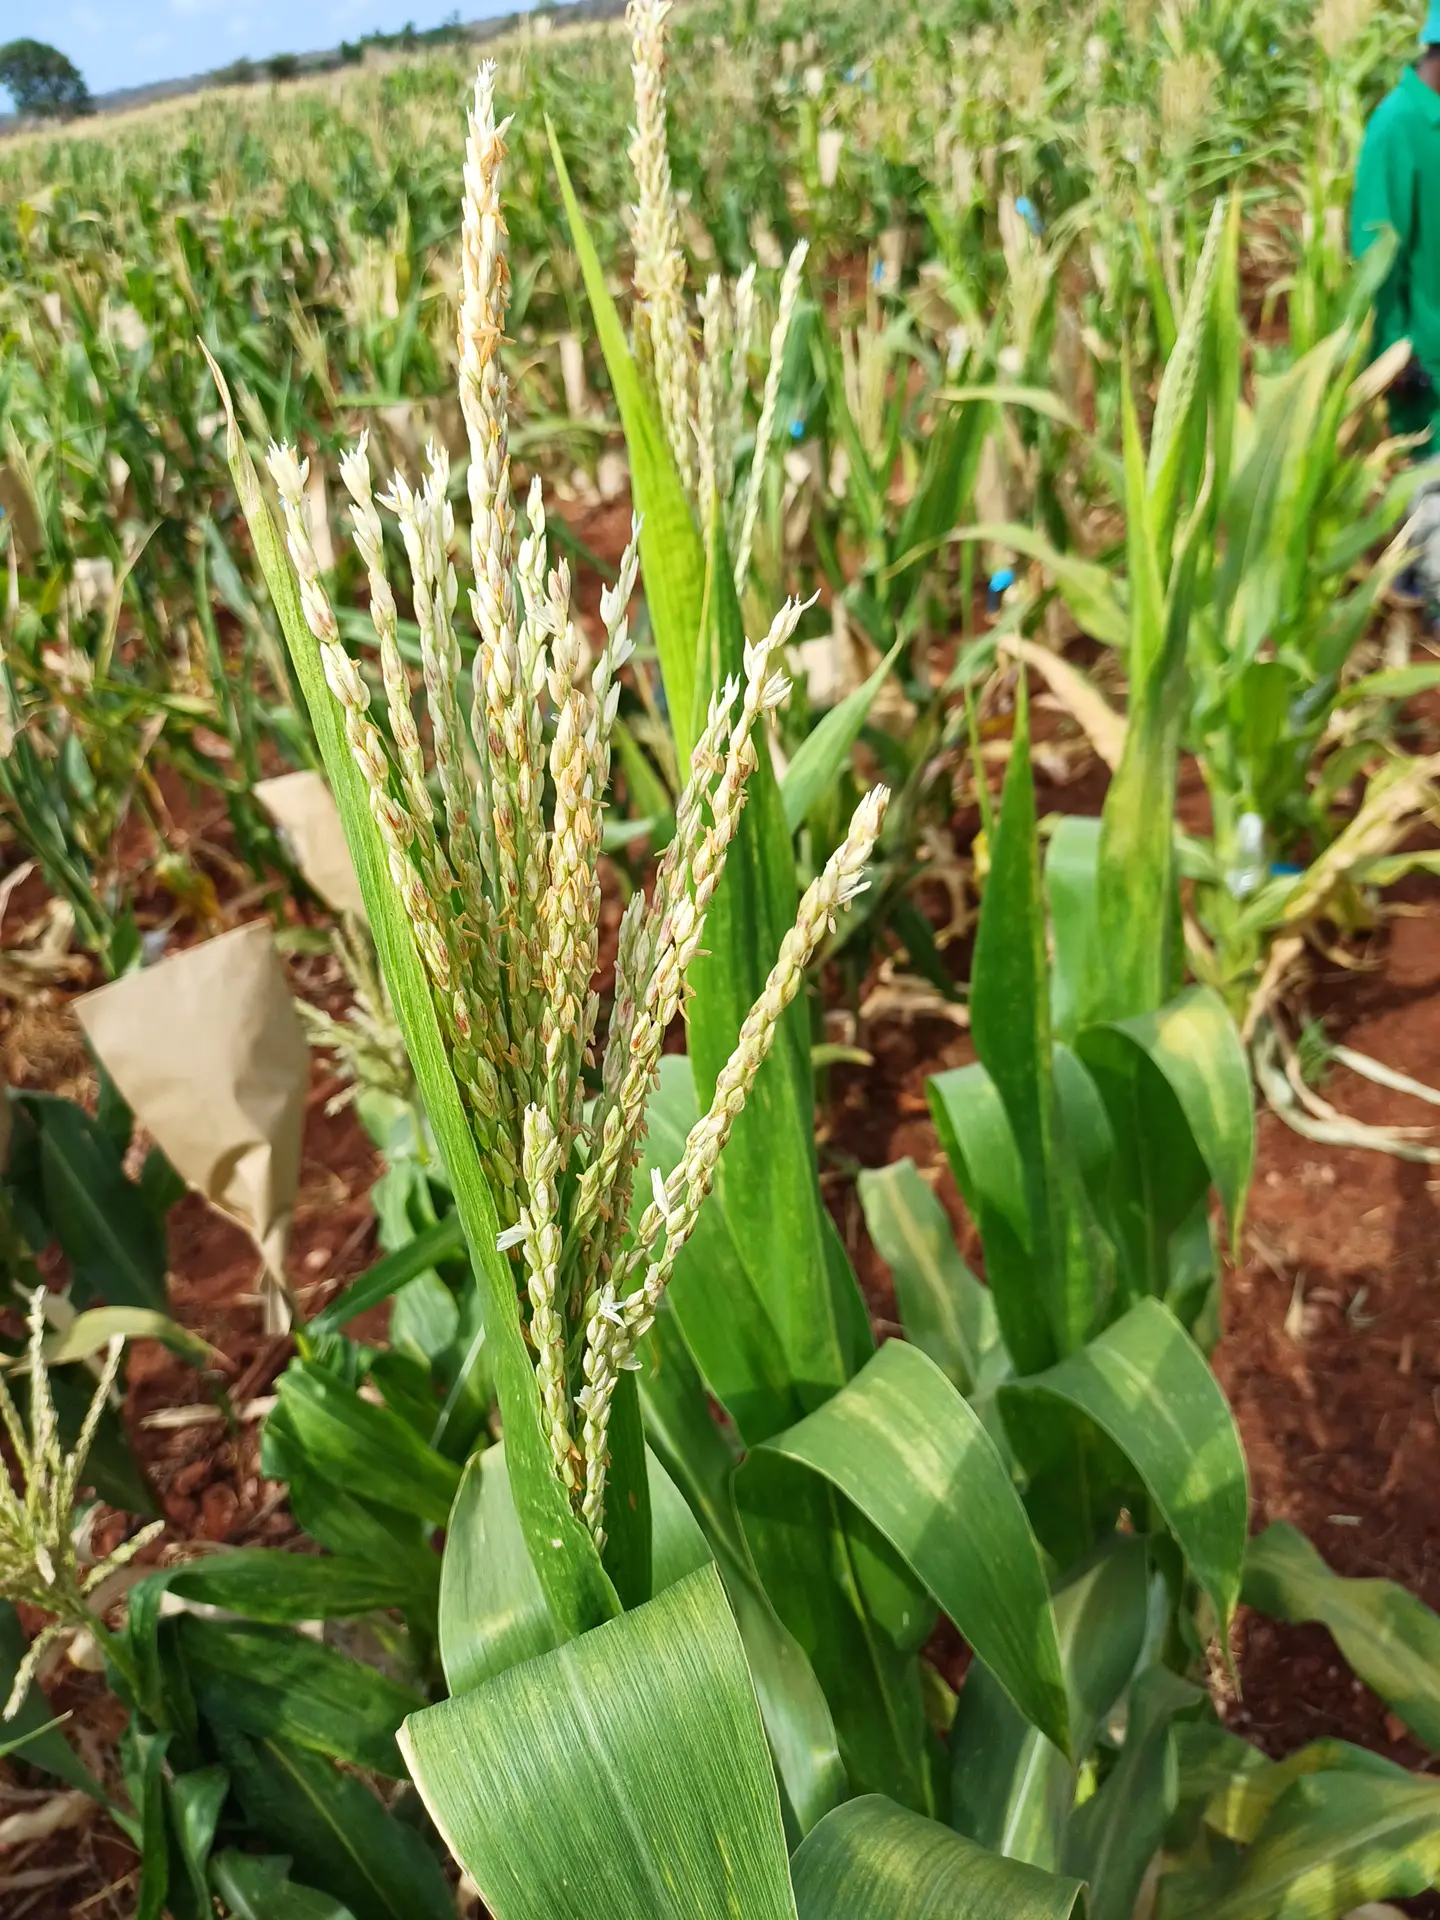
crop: maize
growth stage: flowering
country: Kenya
